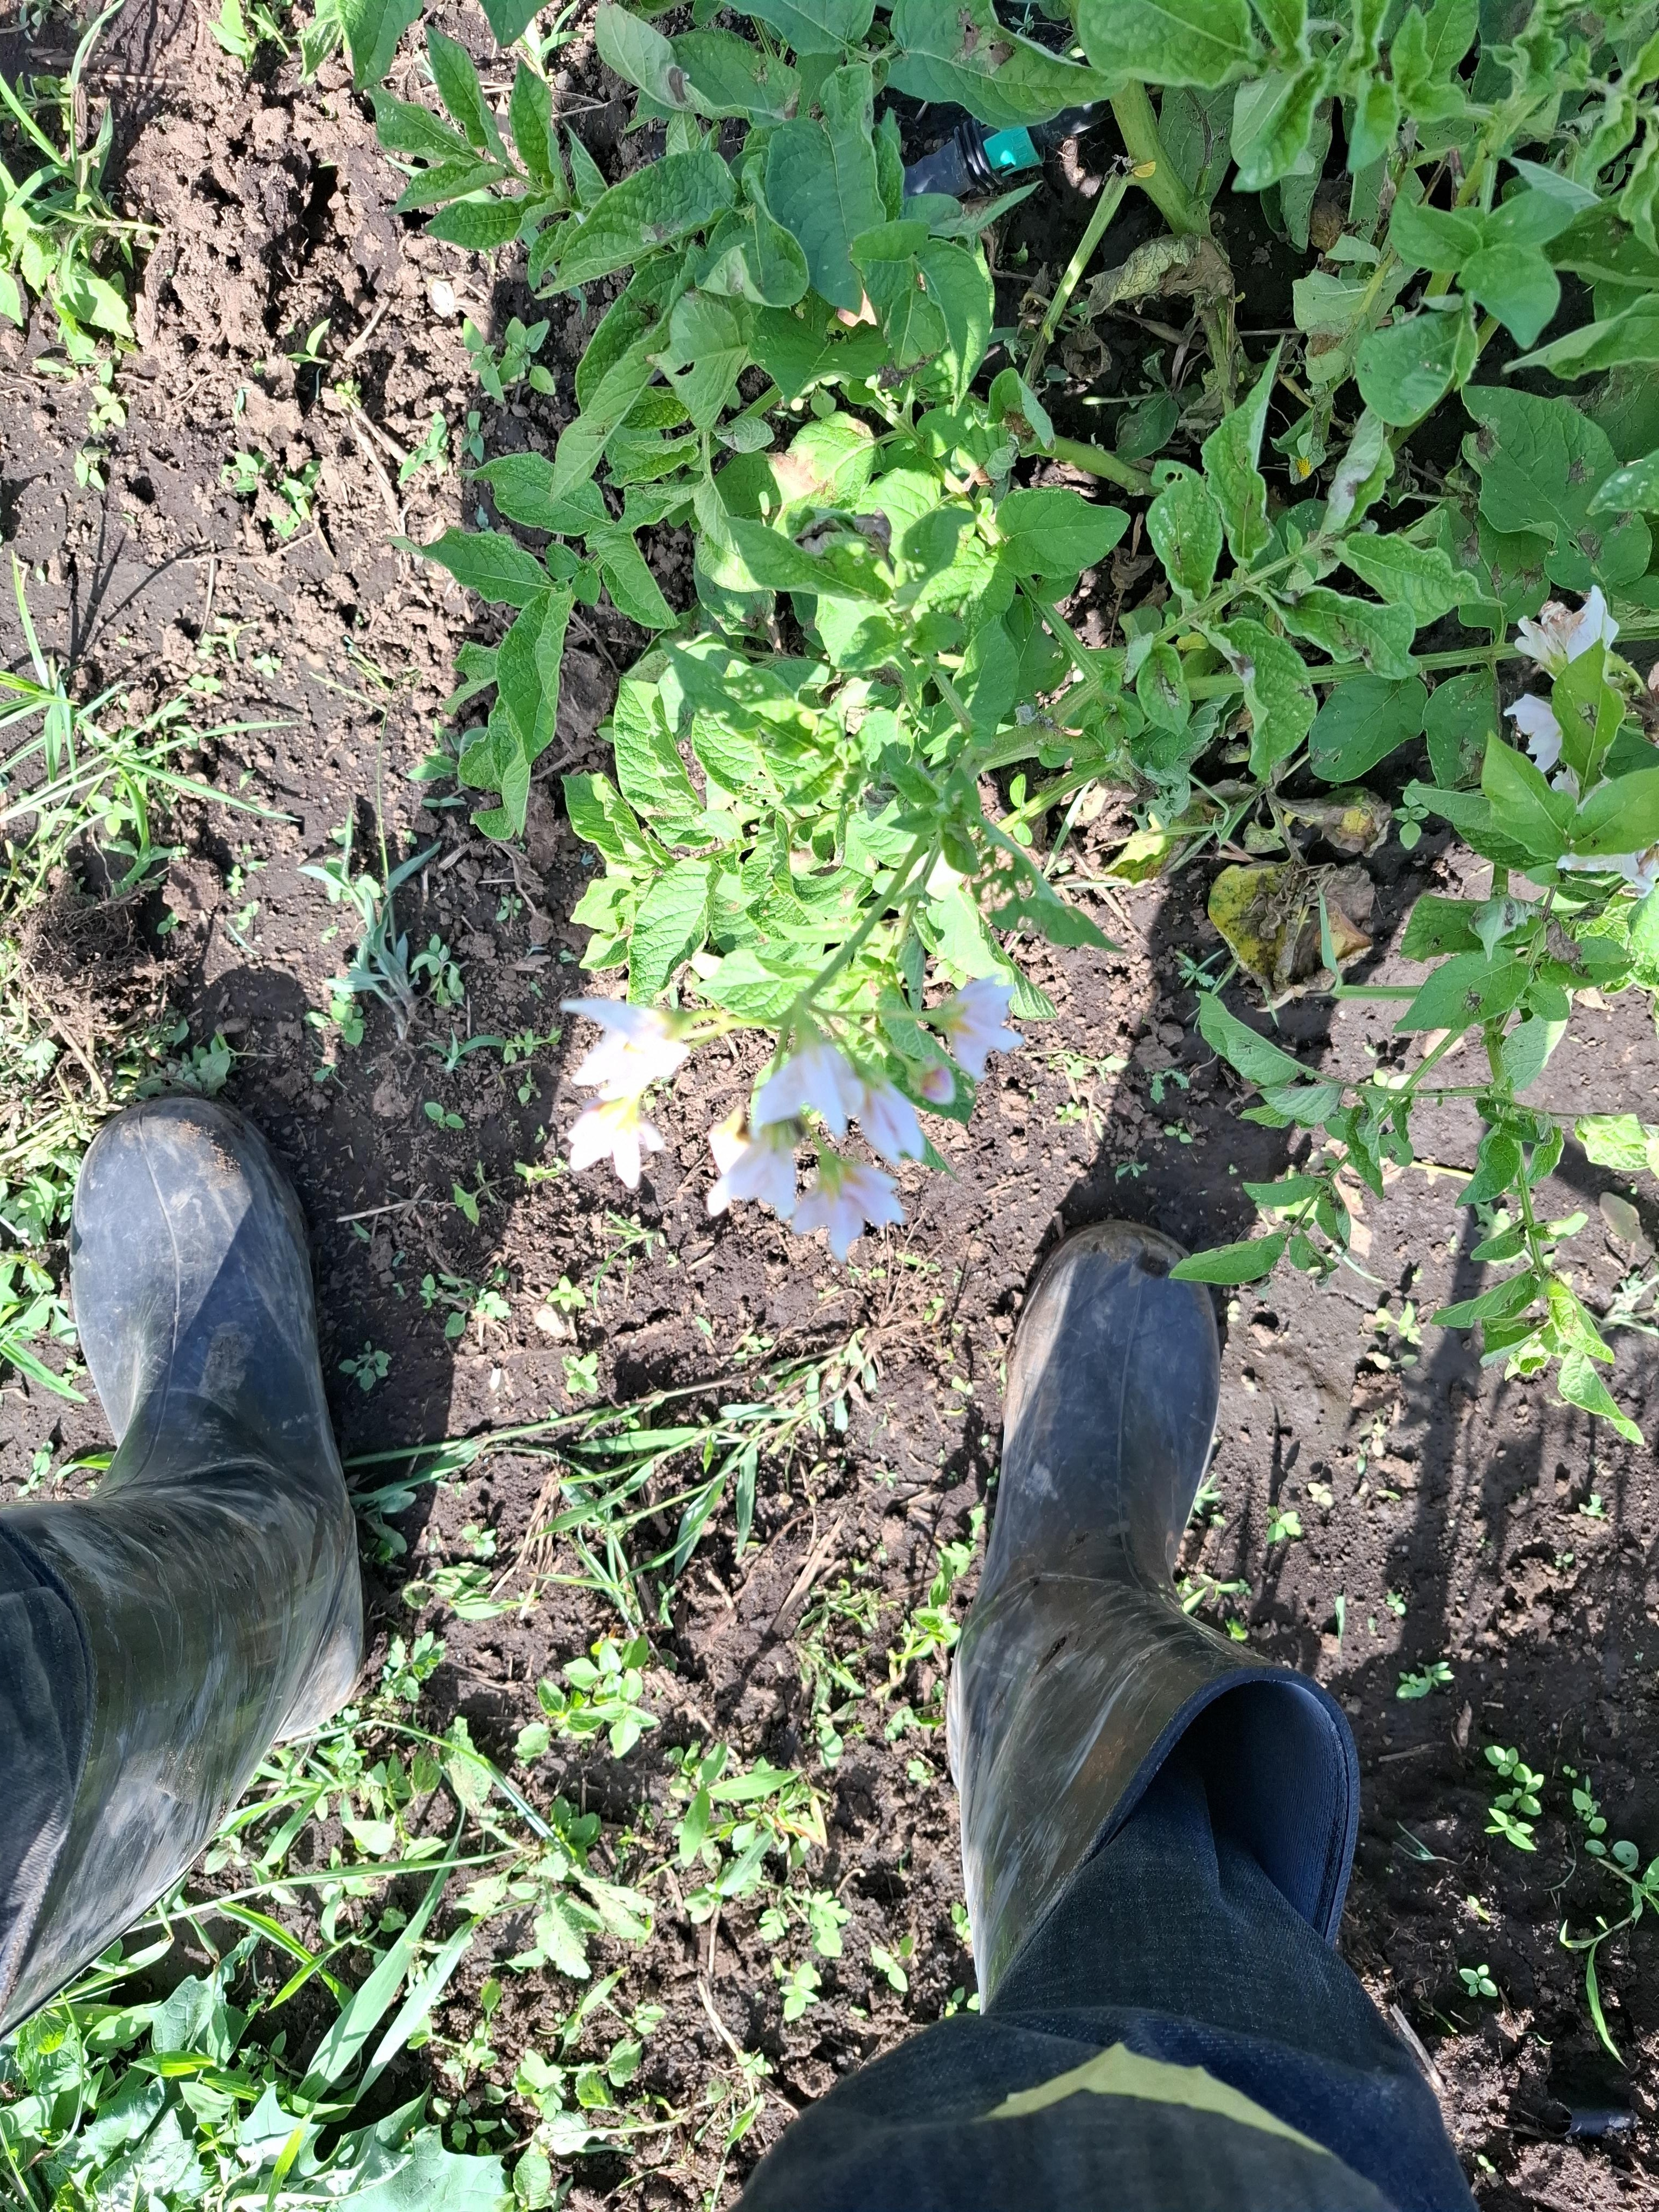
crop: potato
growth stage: flowering
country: Tanzania
